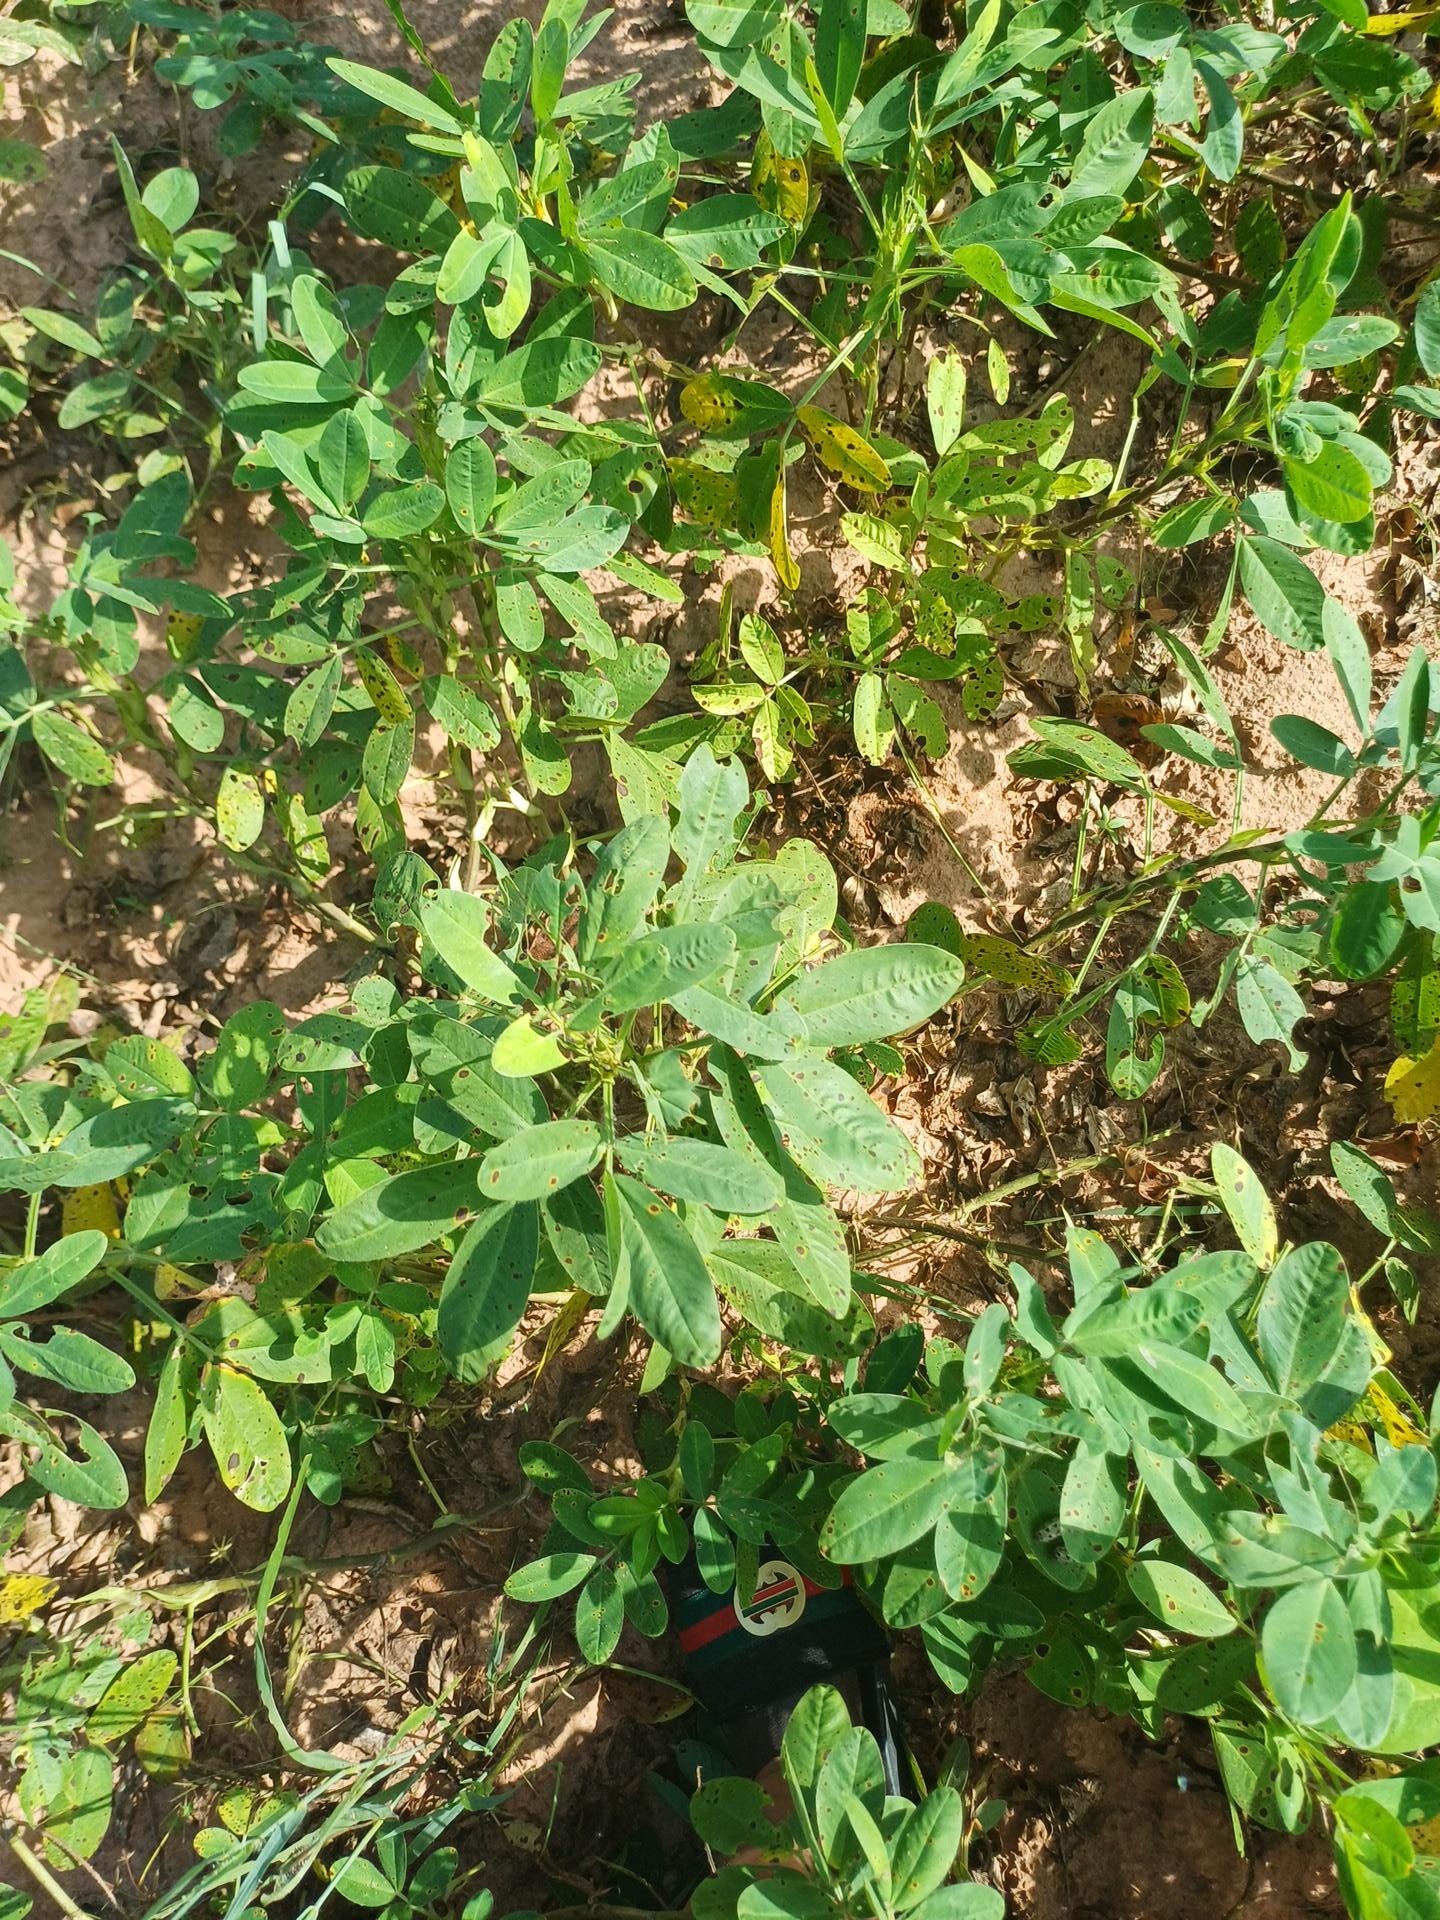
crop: groundnut
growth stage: flowering
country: Senegal
